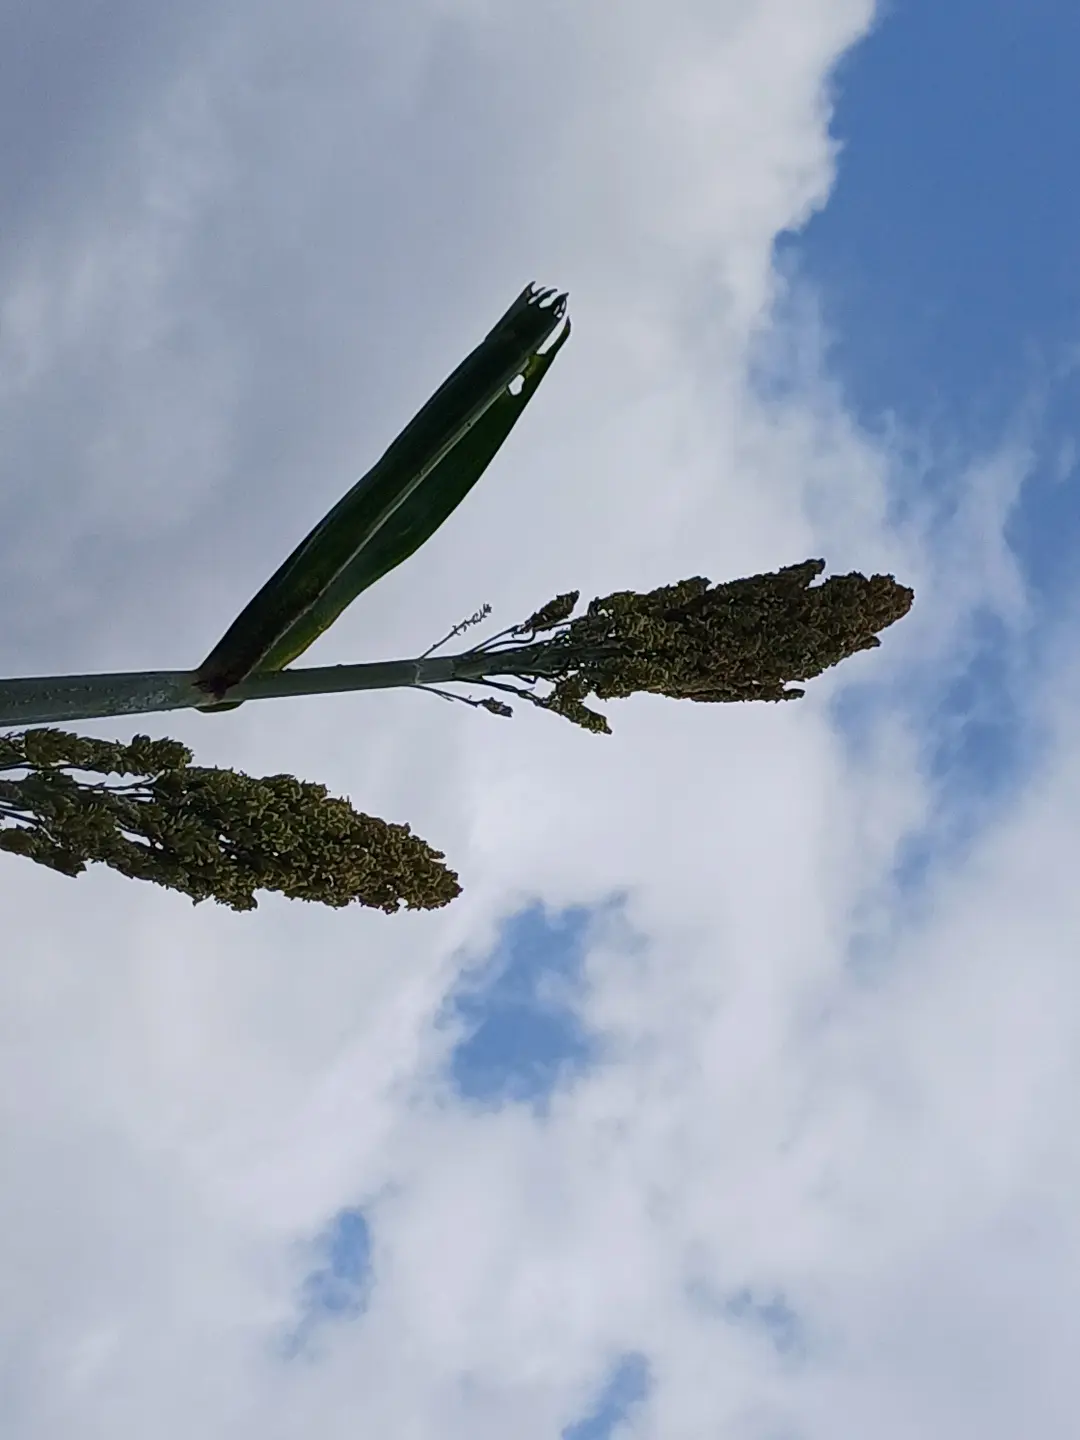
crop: sorghum
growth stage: filling grain
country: Kenya
